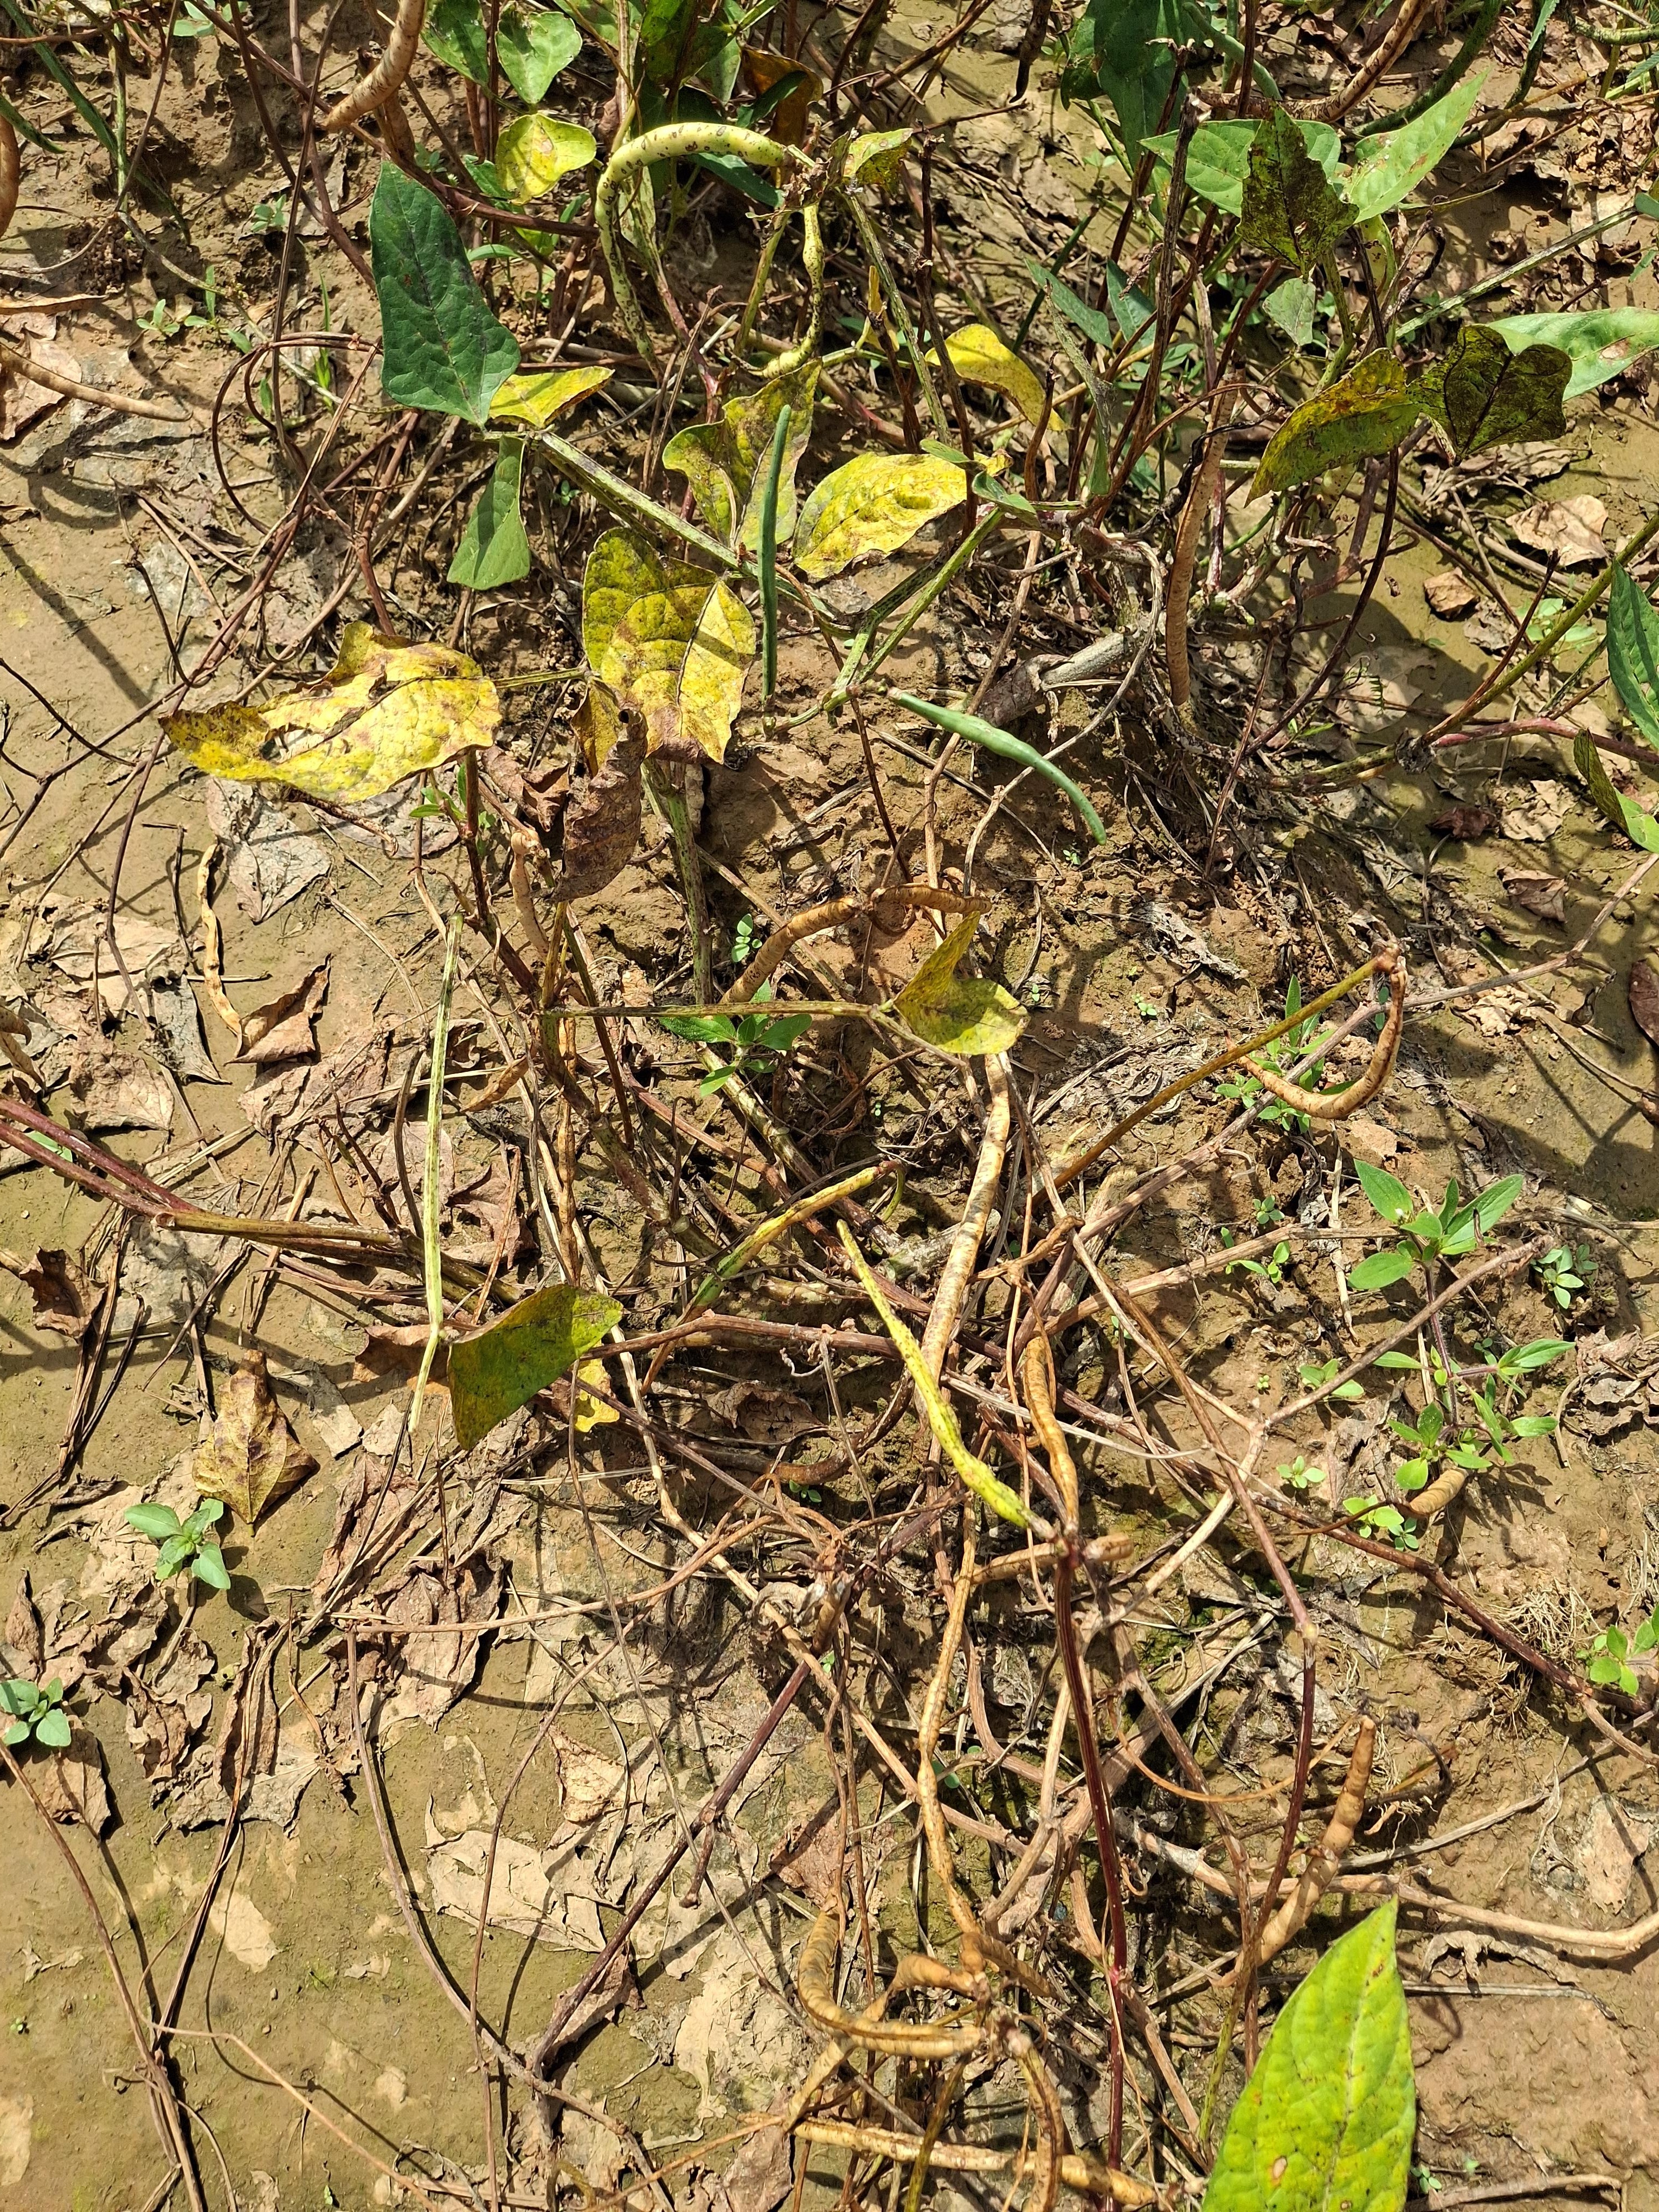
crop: cowpea
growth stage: maturity
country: Nigeria
